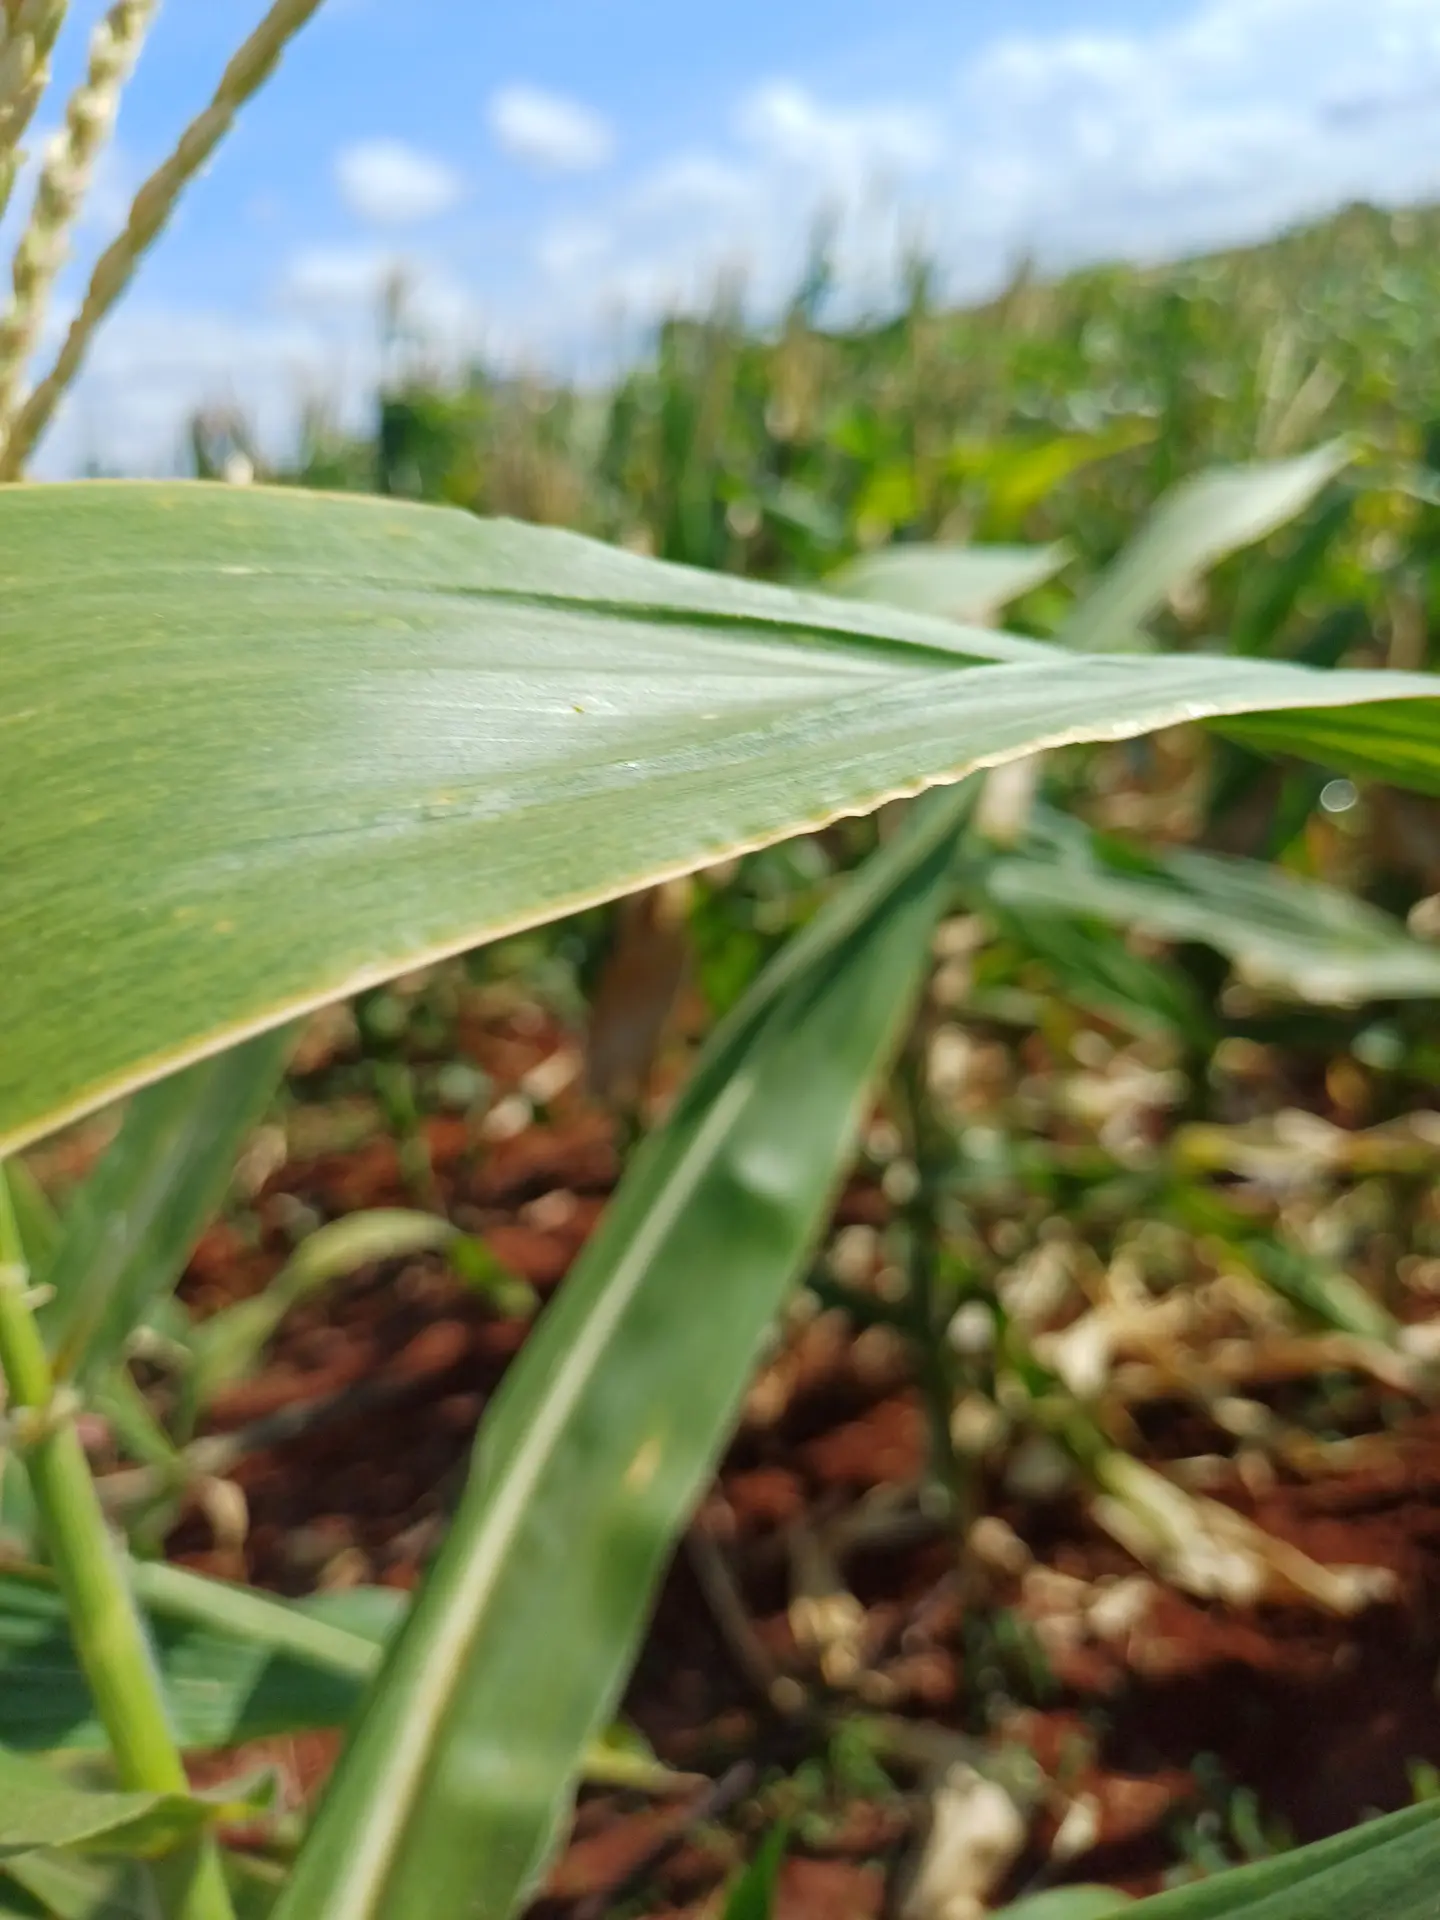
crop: maize
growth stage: flowering
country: Kenya
